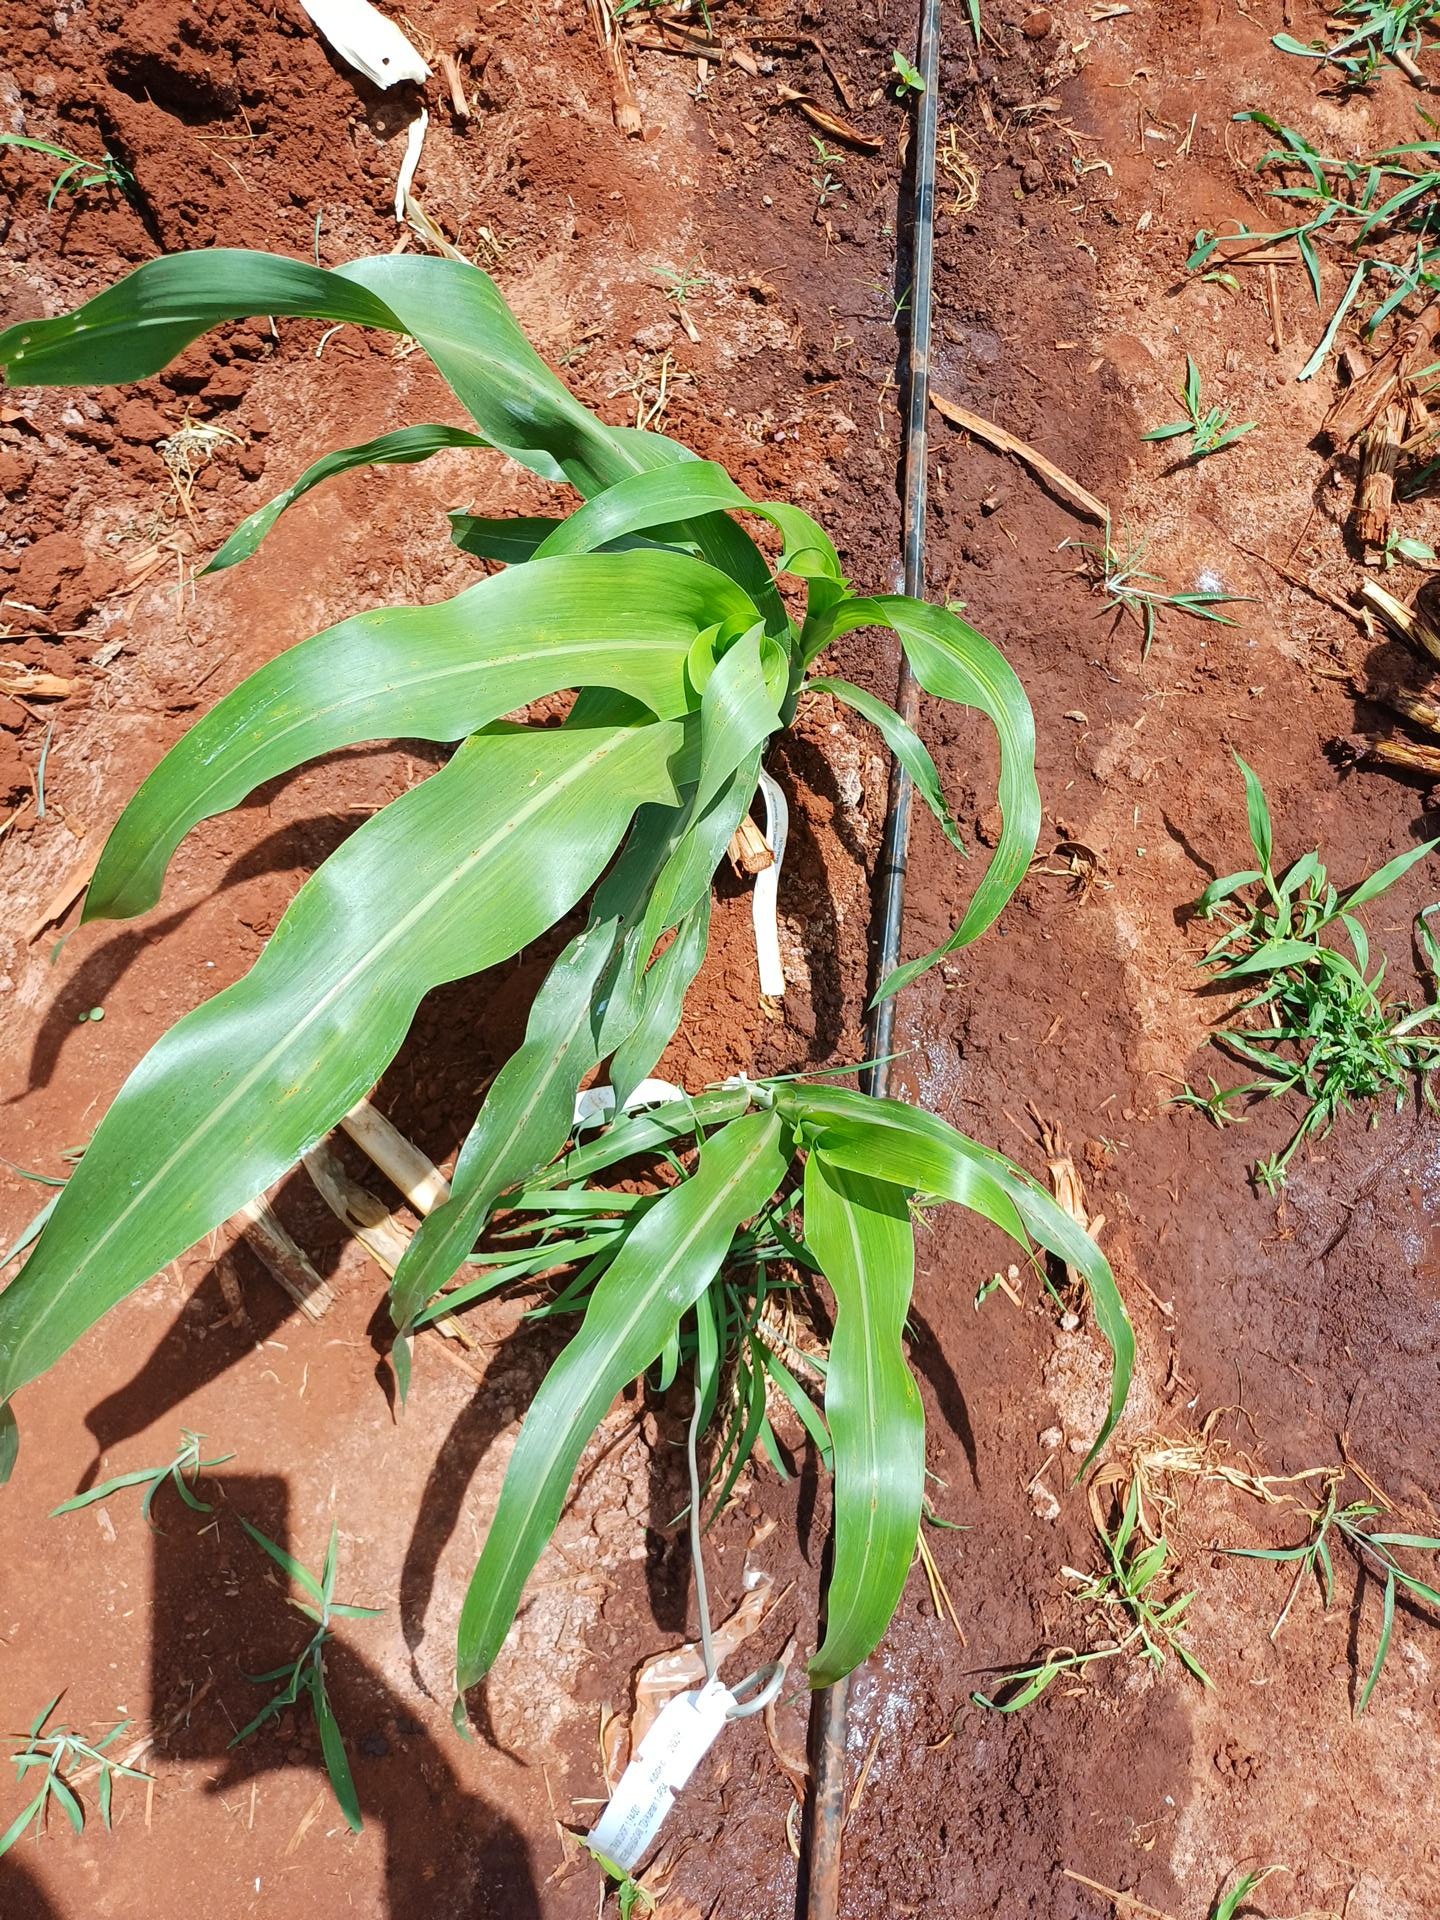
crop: sorghum
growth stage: vegetative
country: Kenya
